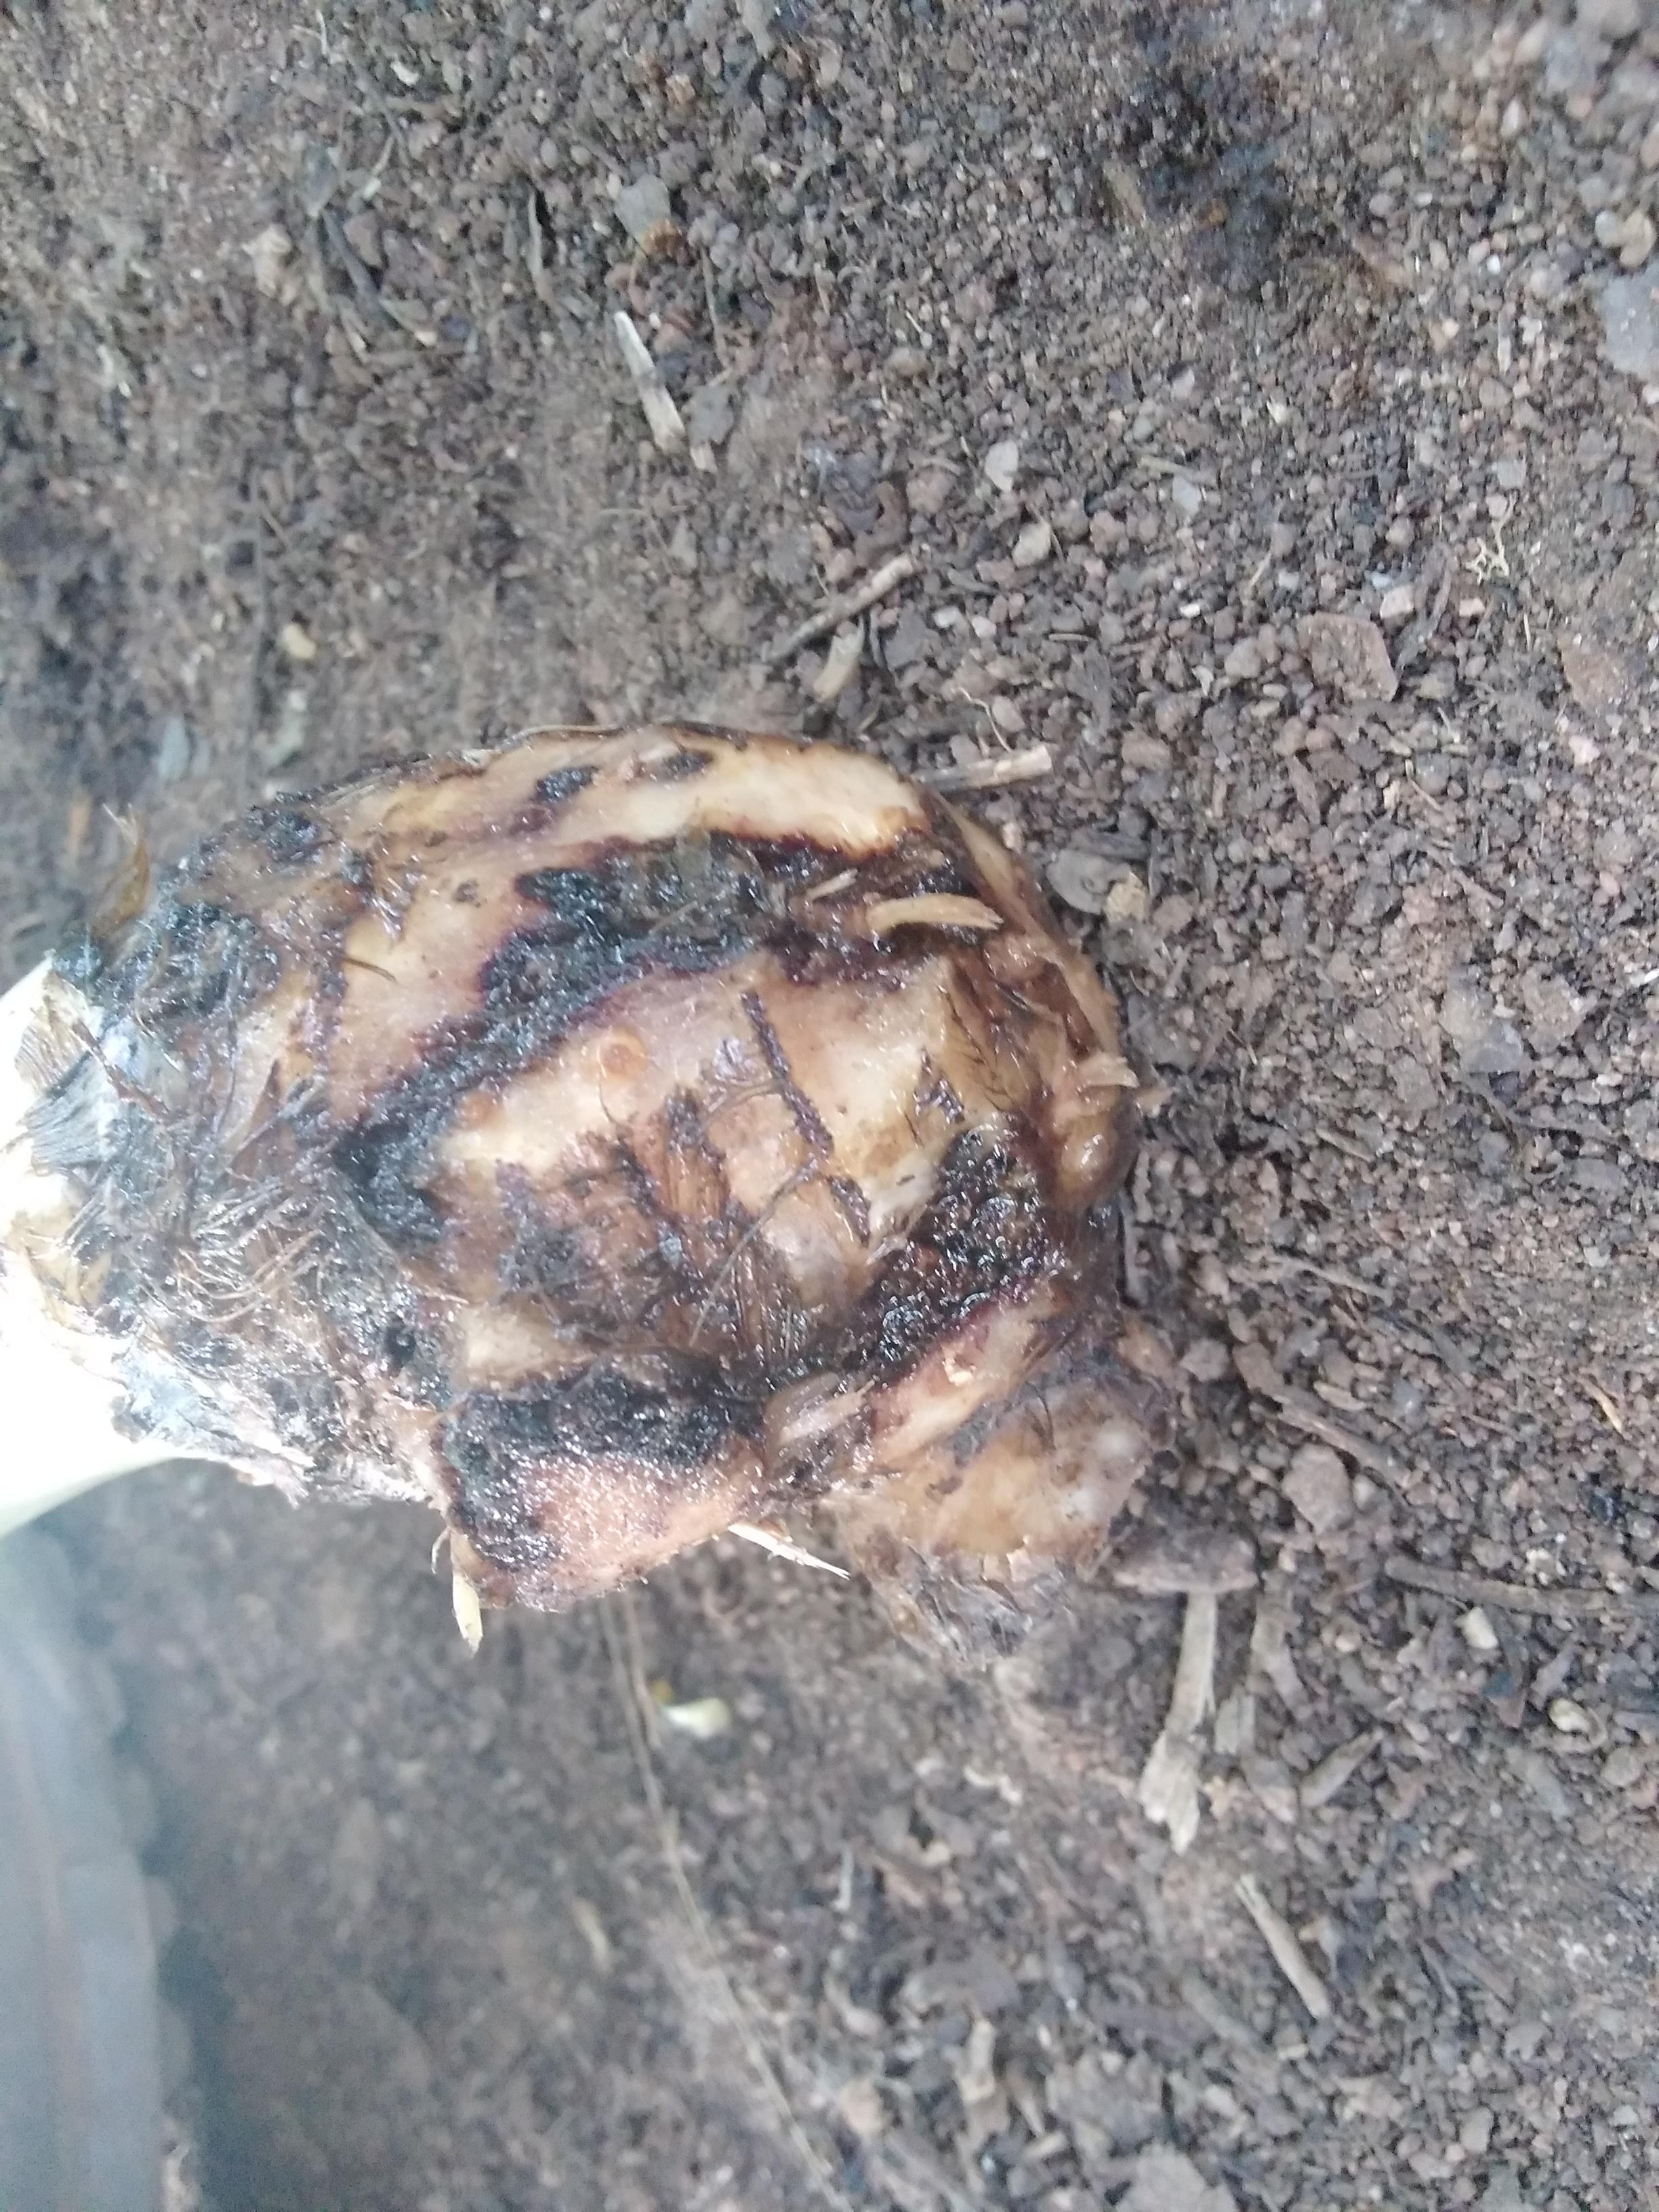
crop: banana
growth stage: vegetative
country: Tanzania
